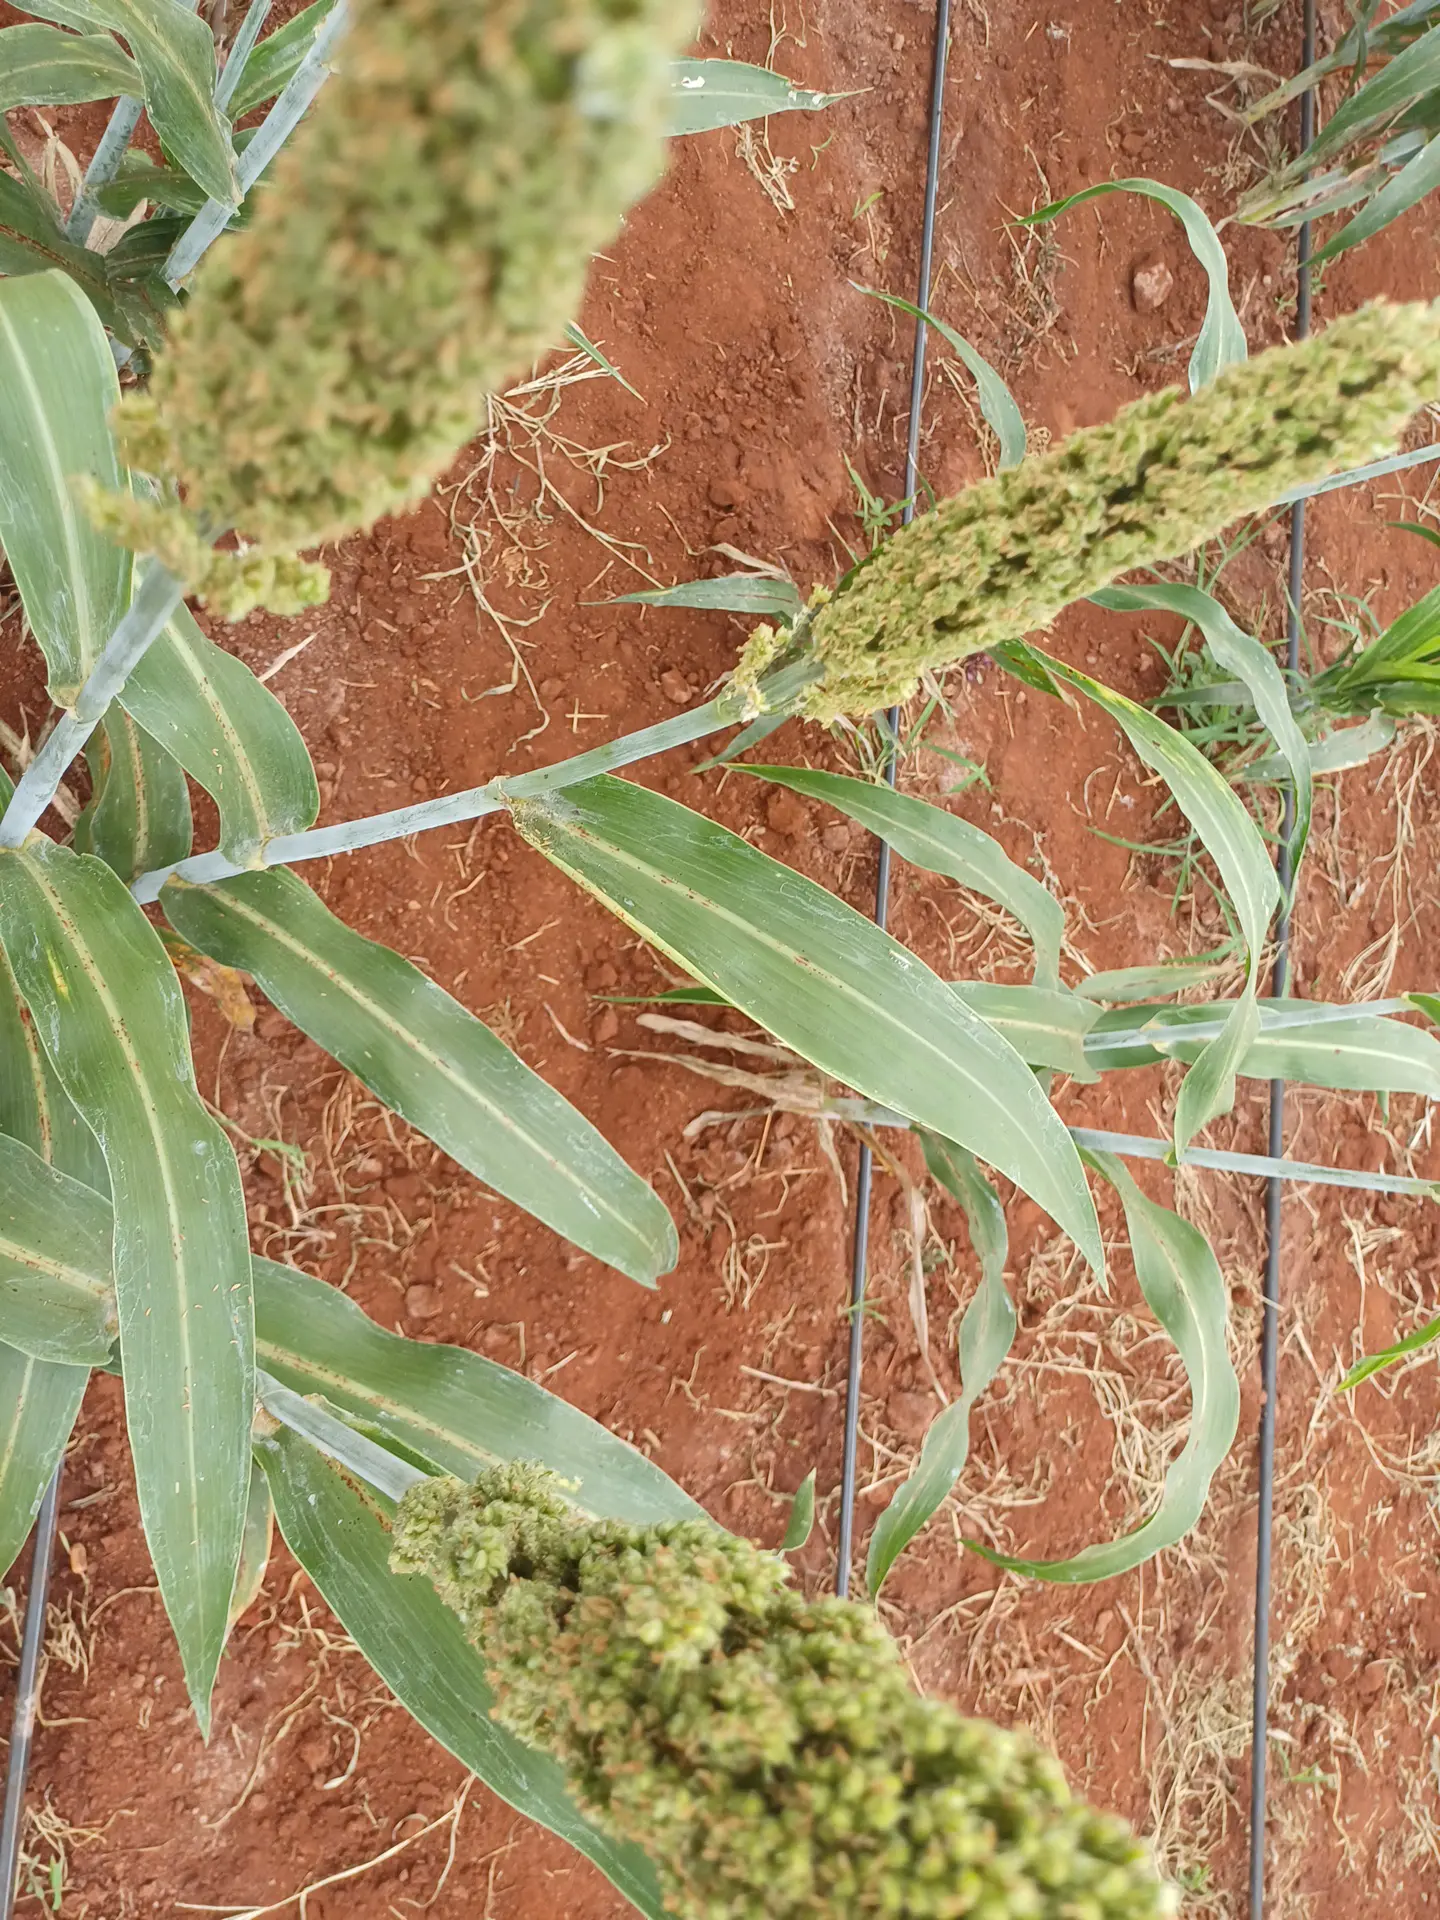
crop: sorghum
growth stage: filling grain
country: Kenya
